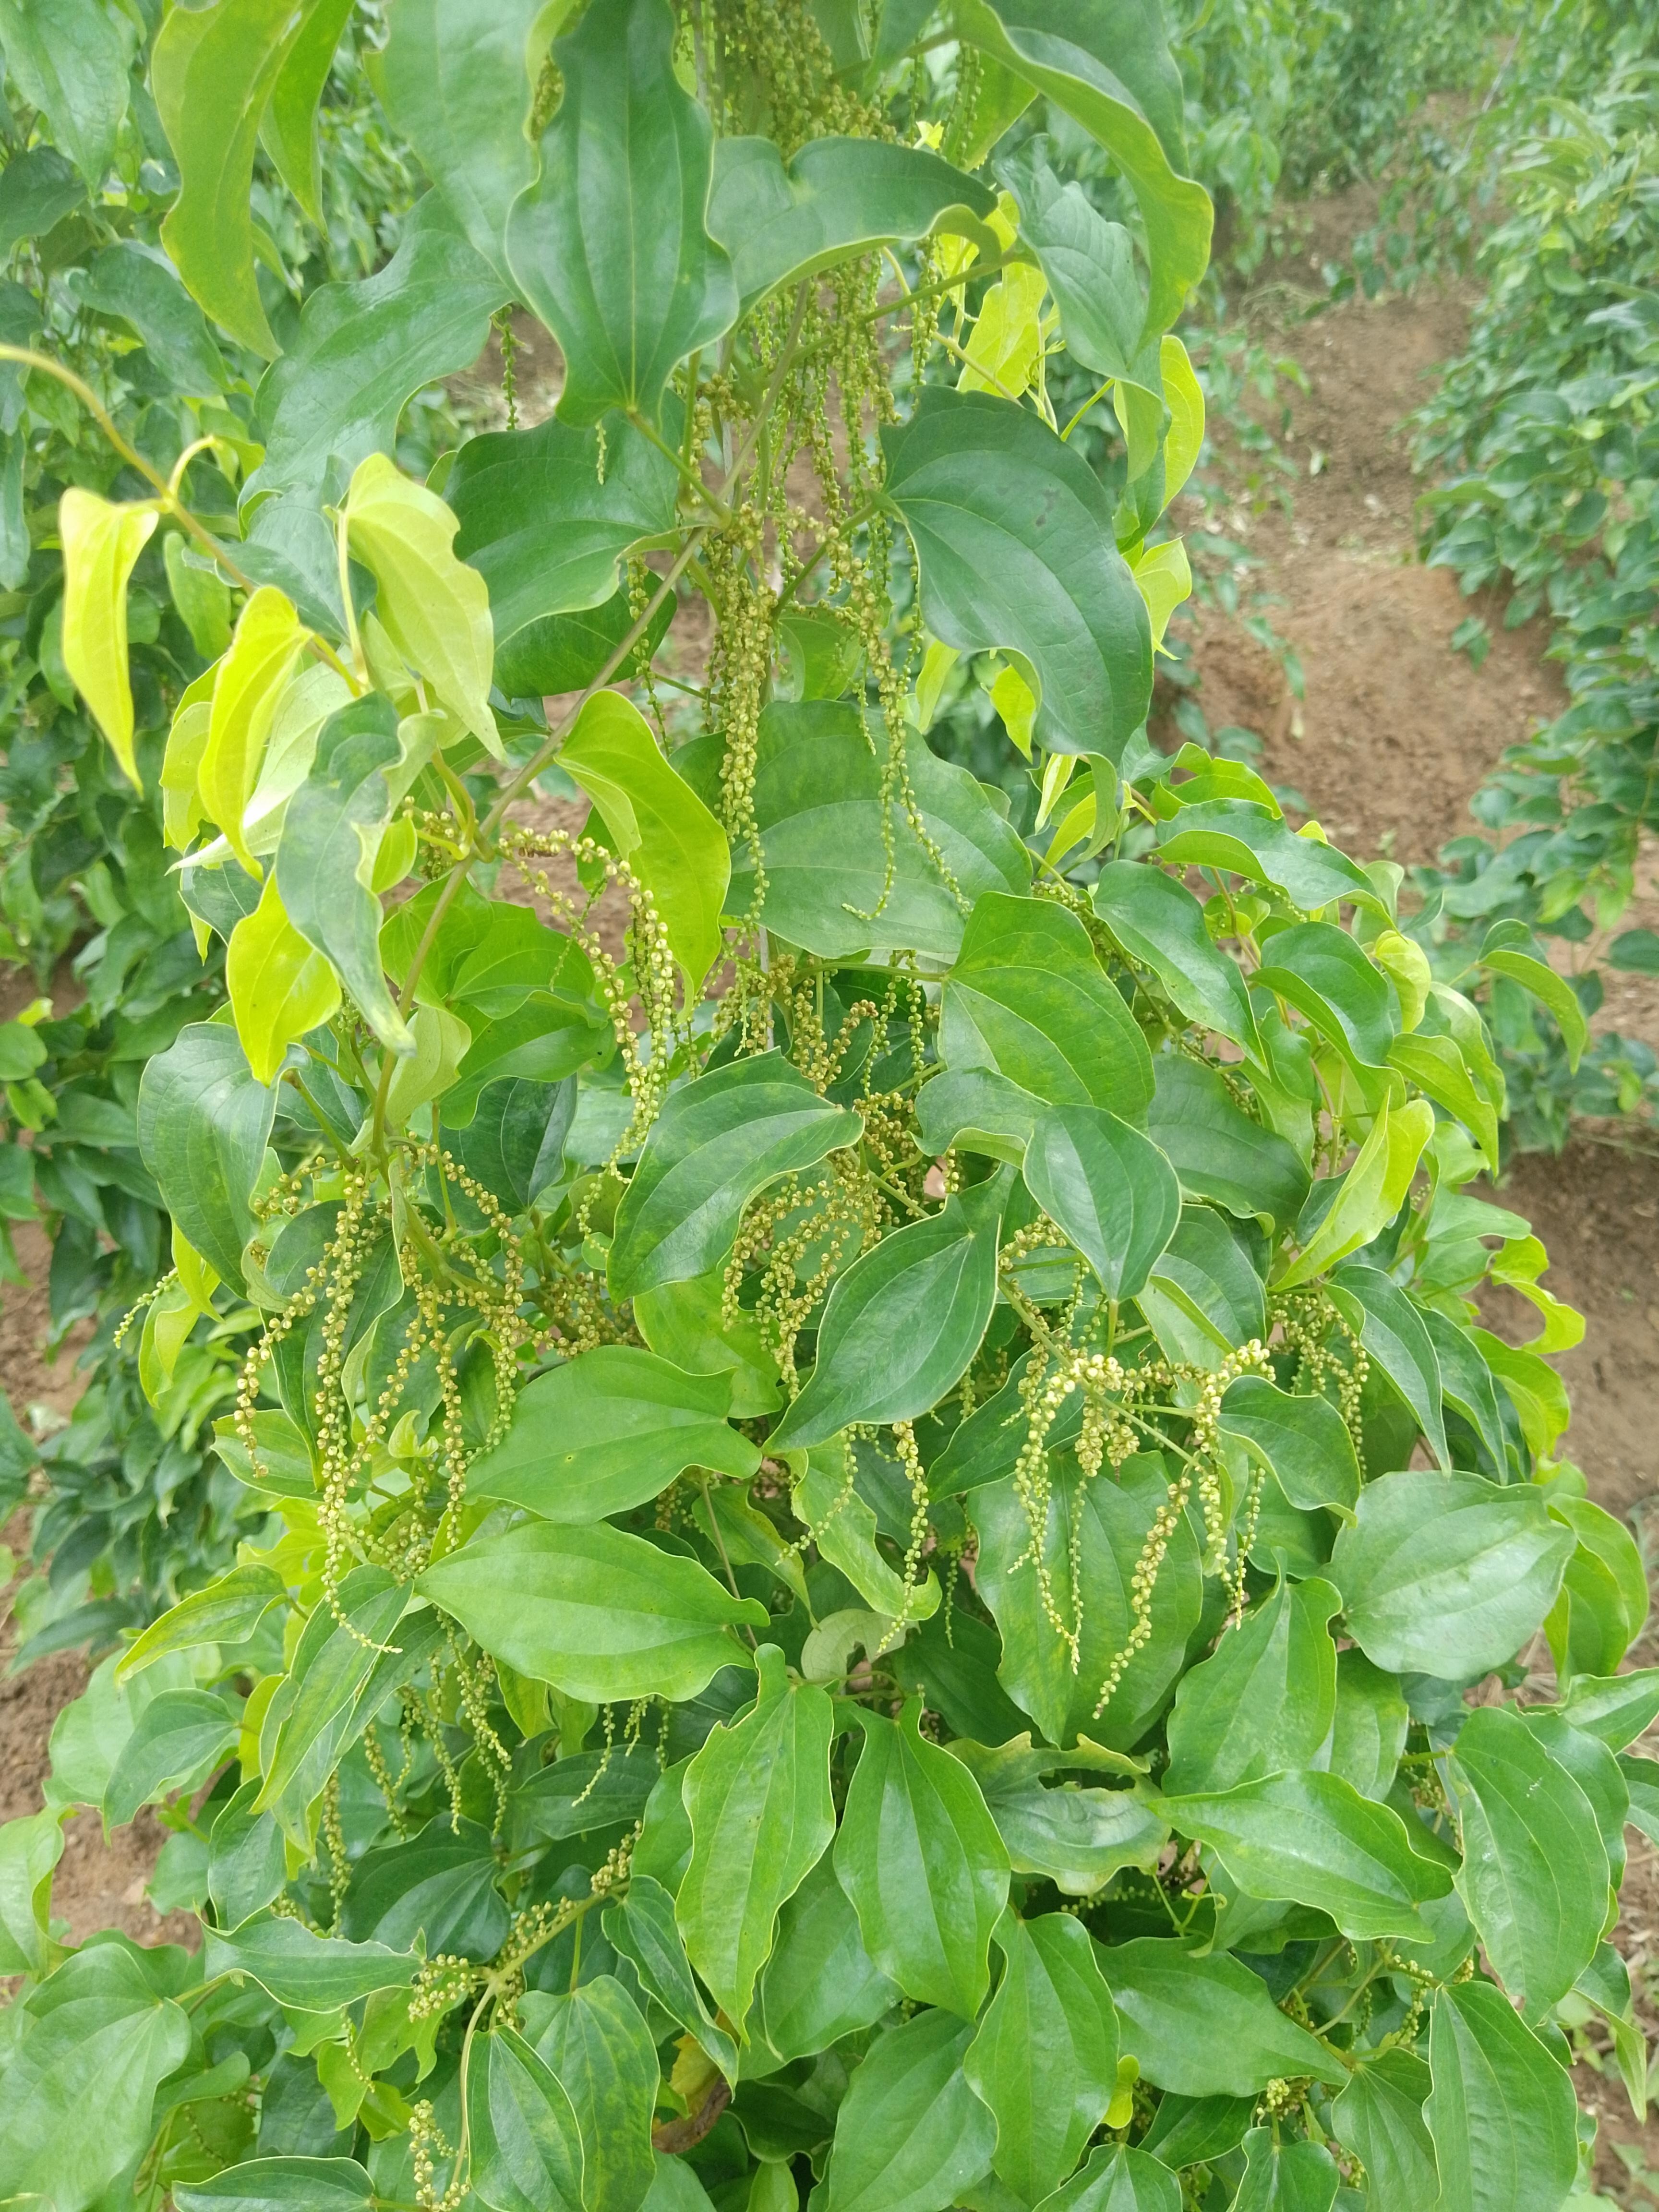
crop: yam
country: Nigeria
